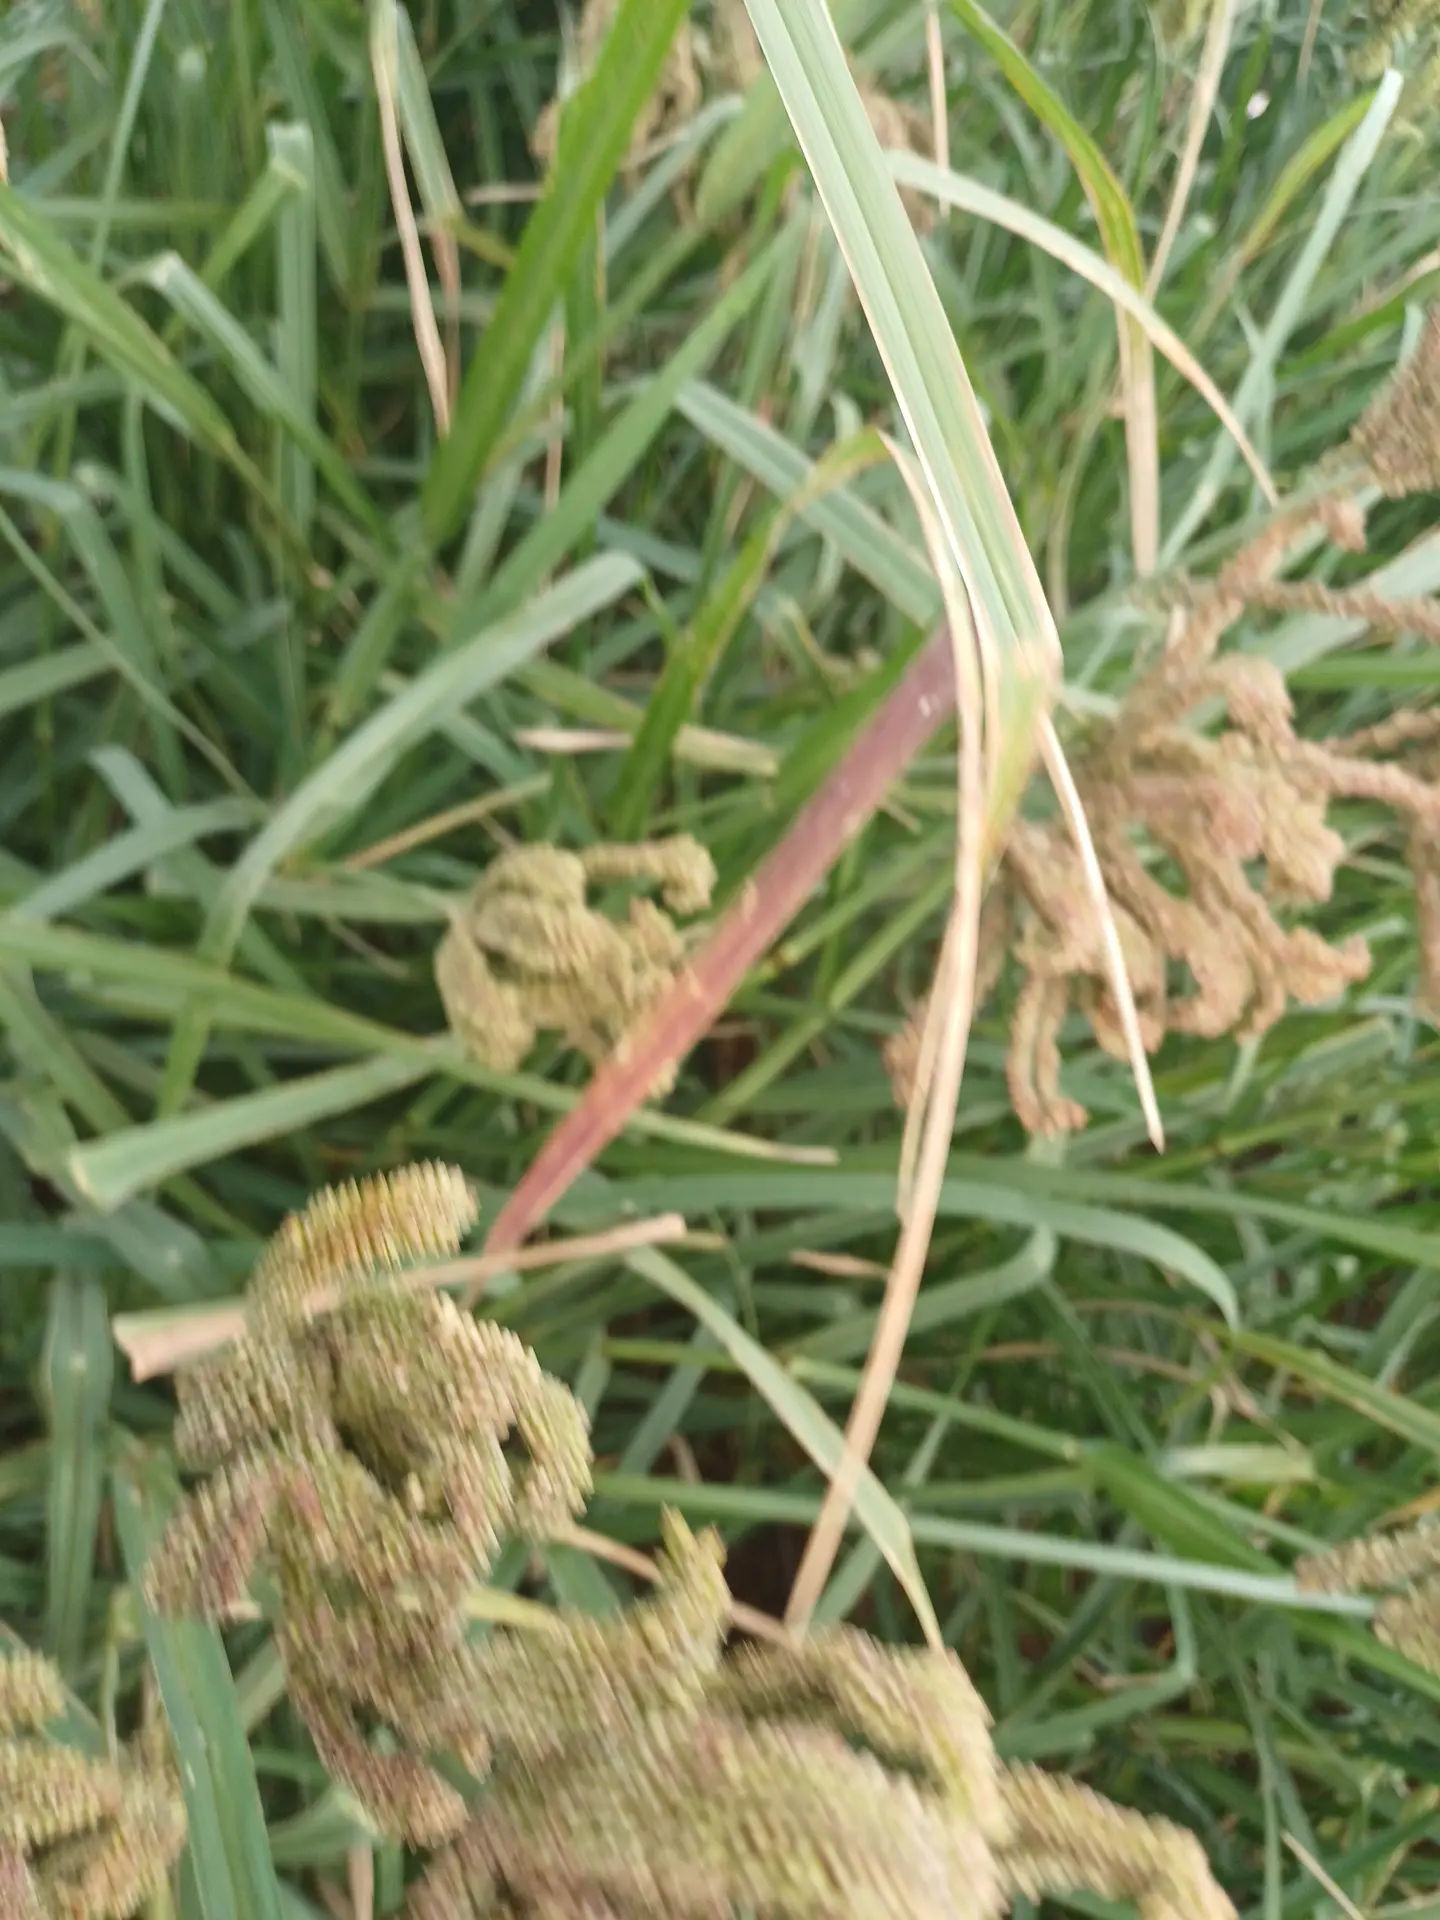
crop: finger millet
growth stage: filling grain
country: Kenya
